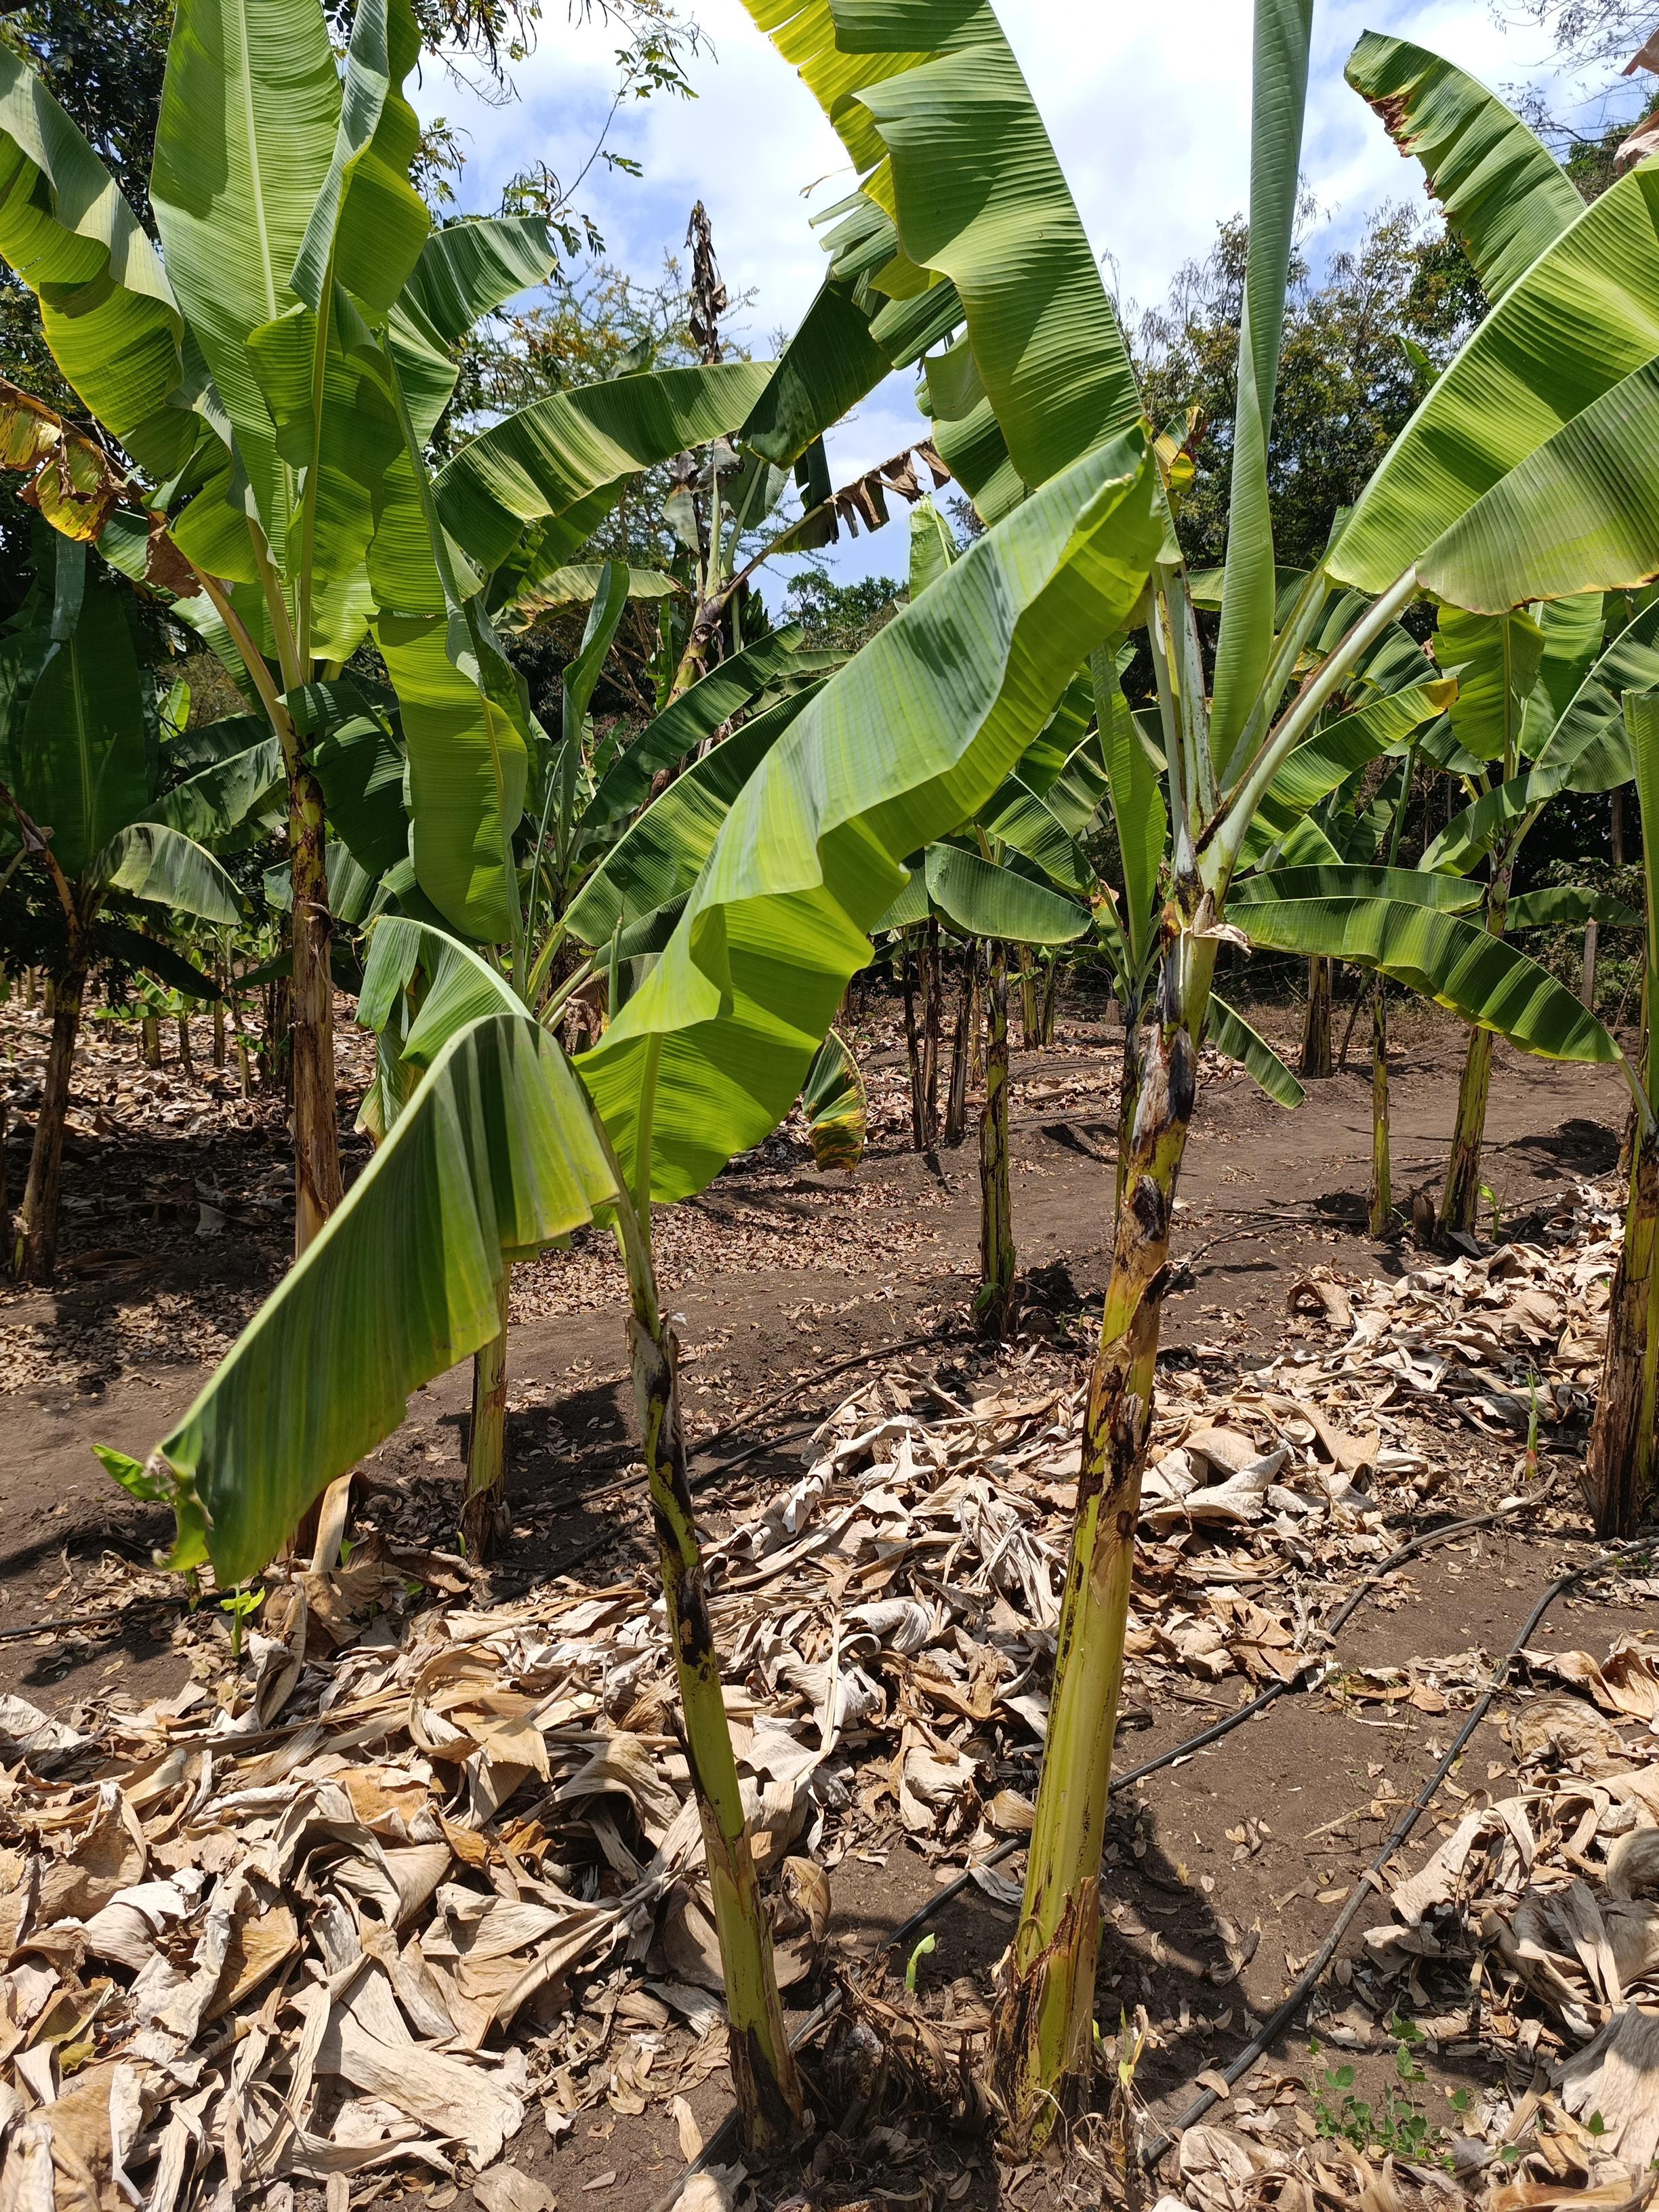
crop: banana
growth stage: vegetative
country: Tanzania
